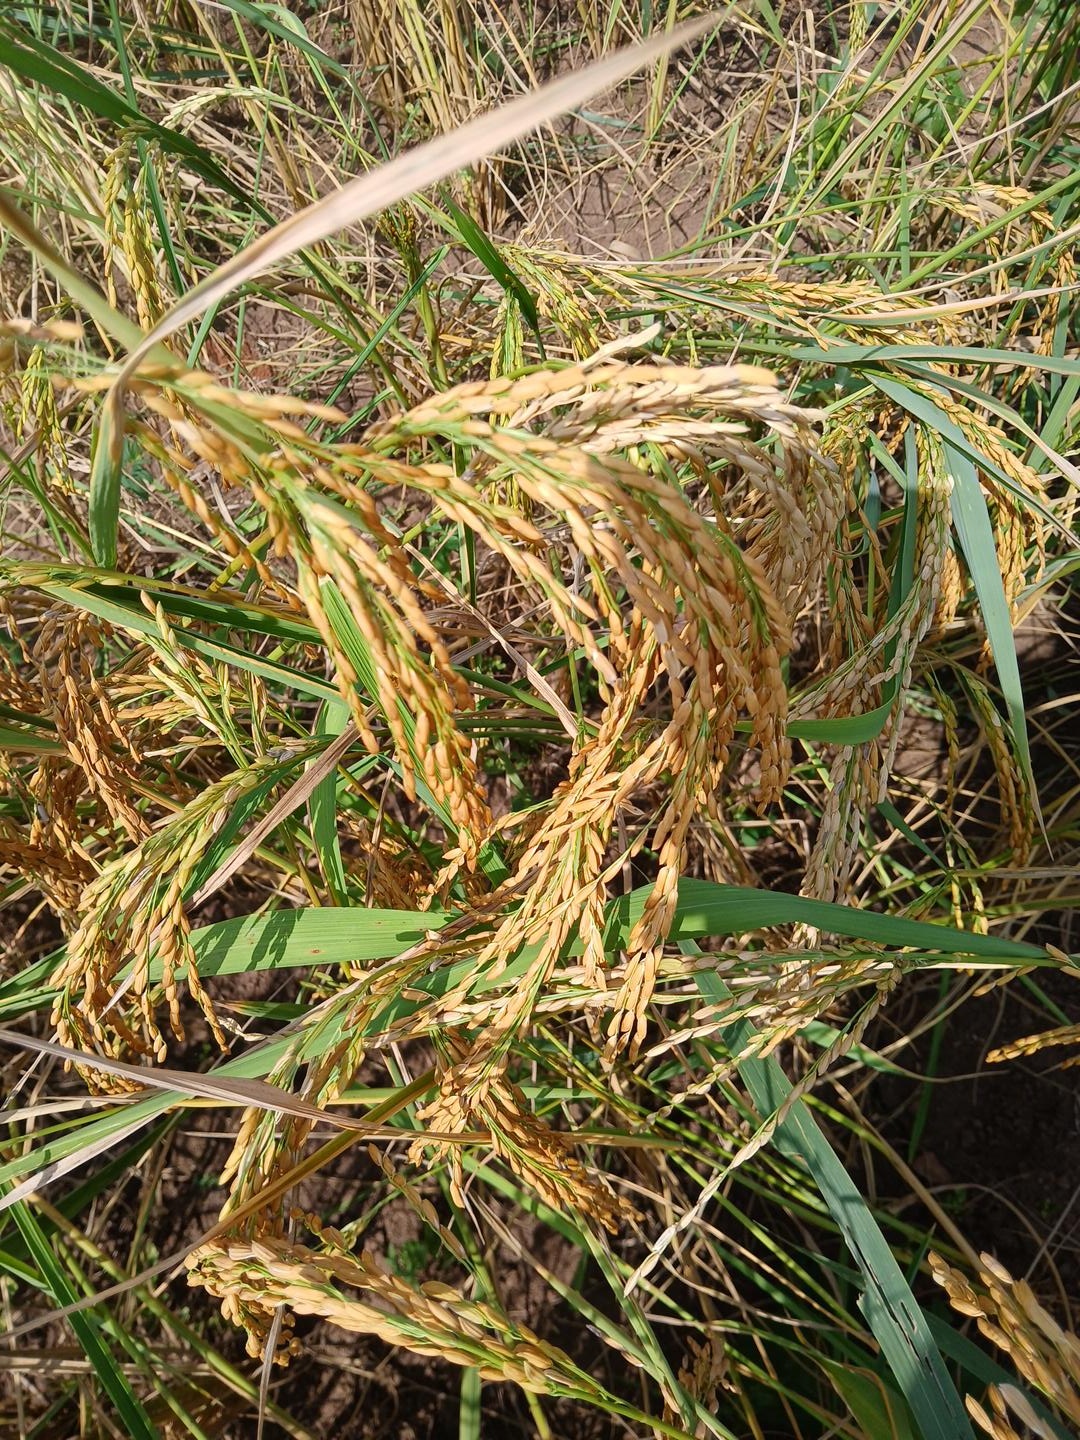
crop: rice
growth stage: ripening
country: Côte d'Ivoire
